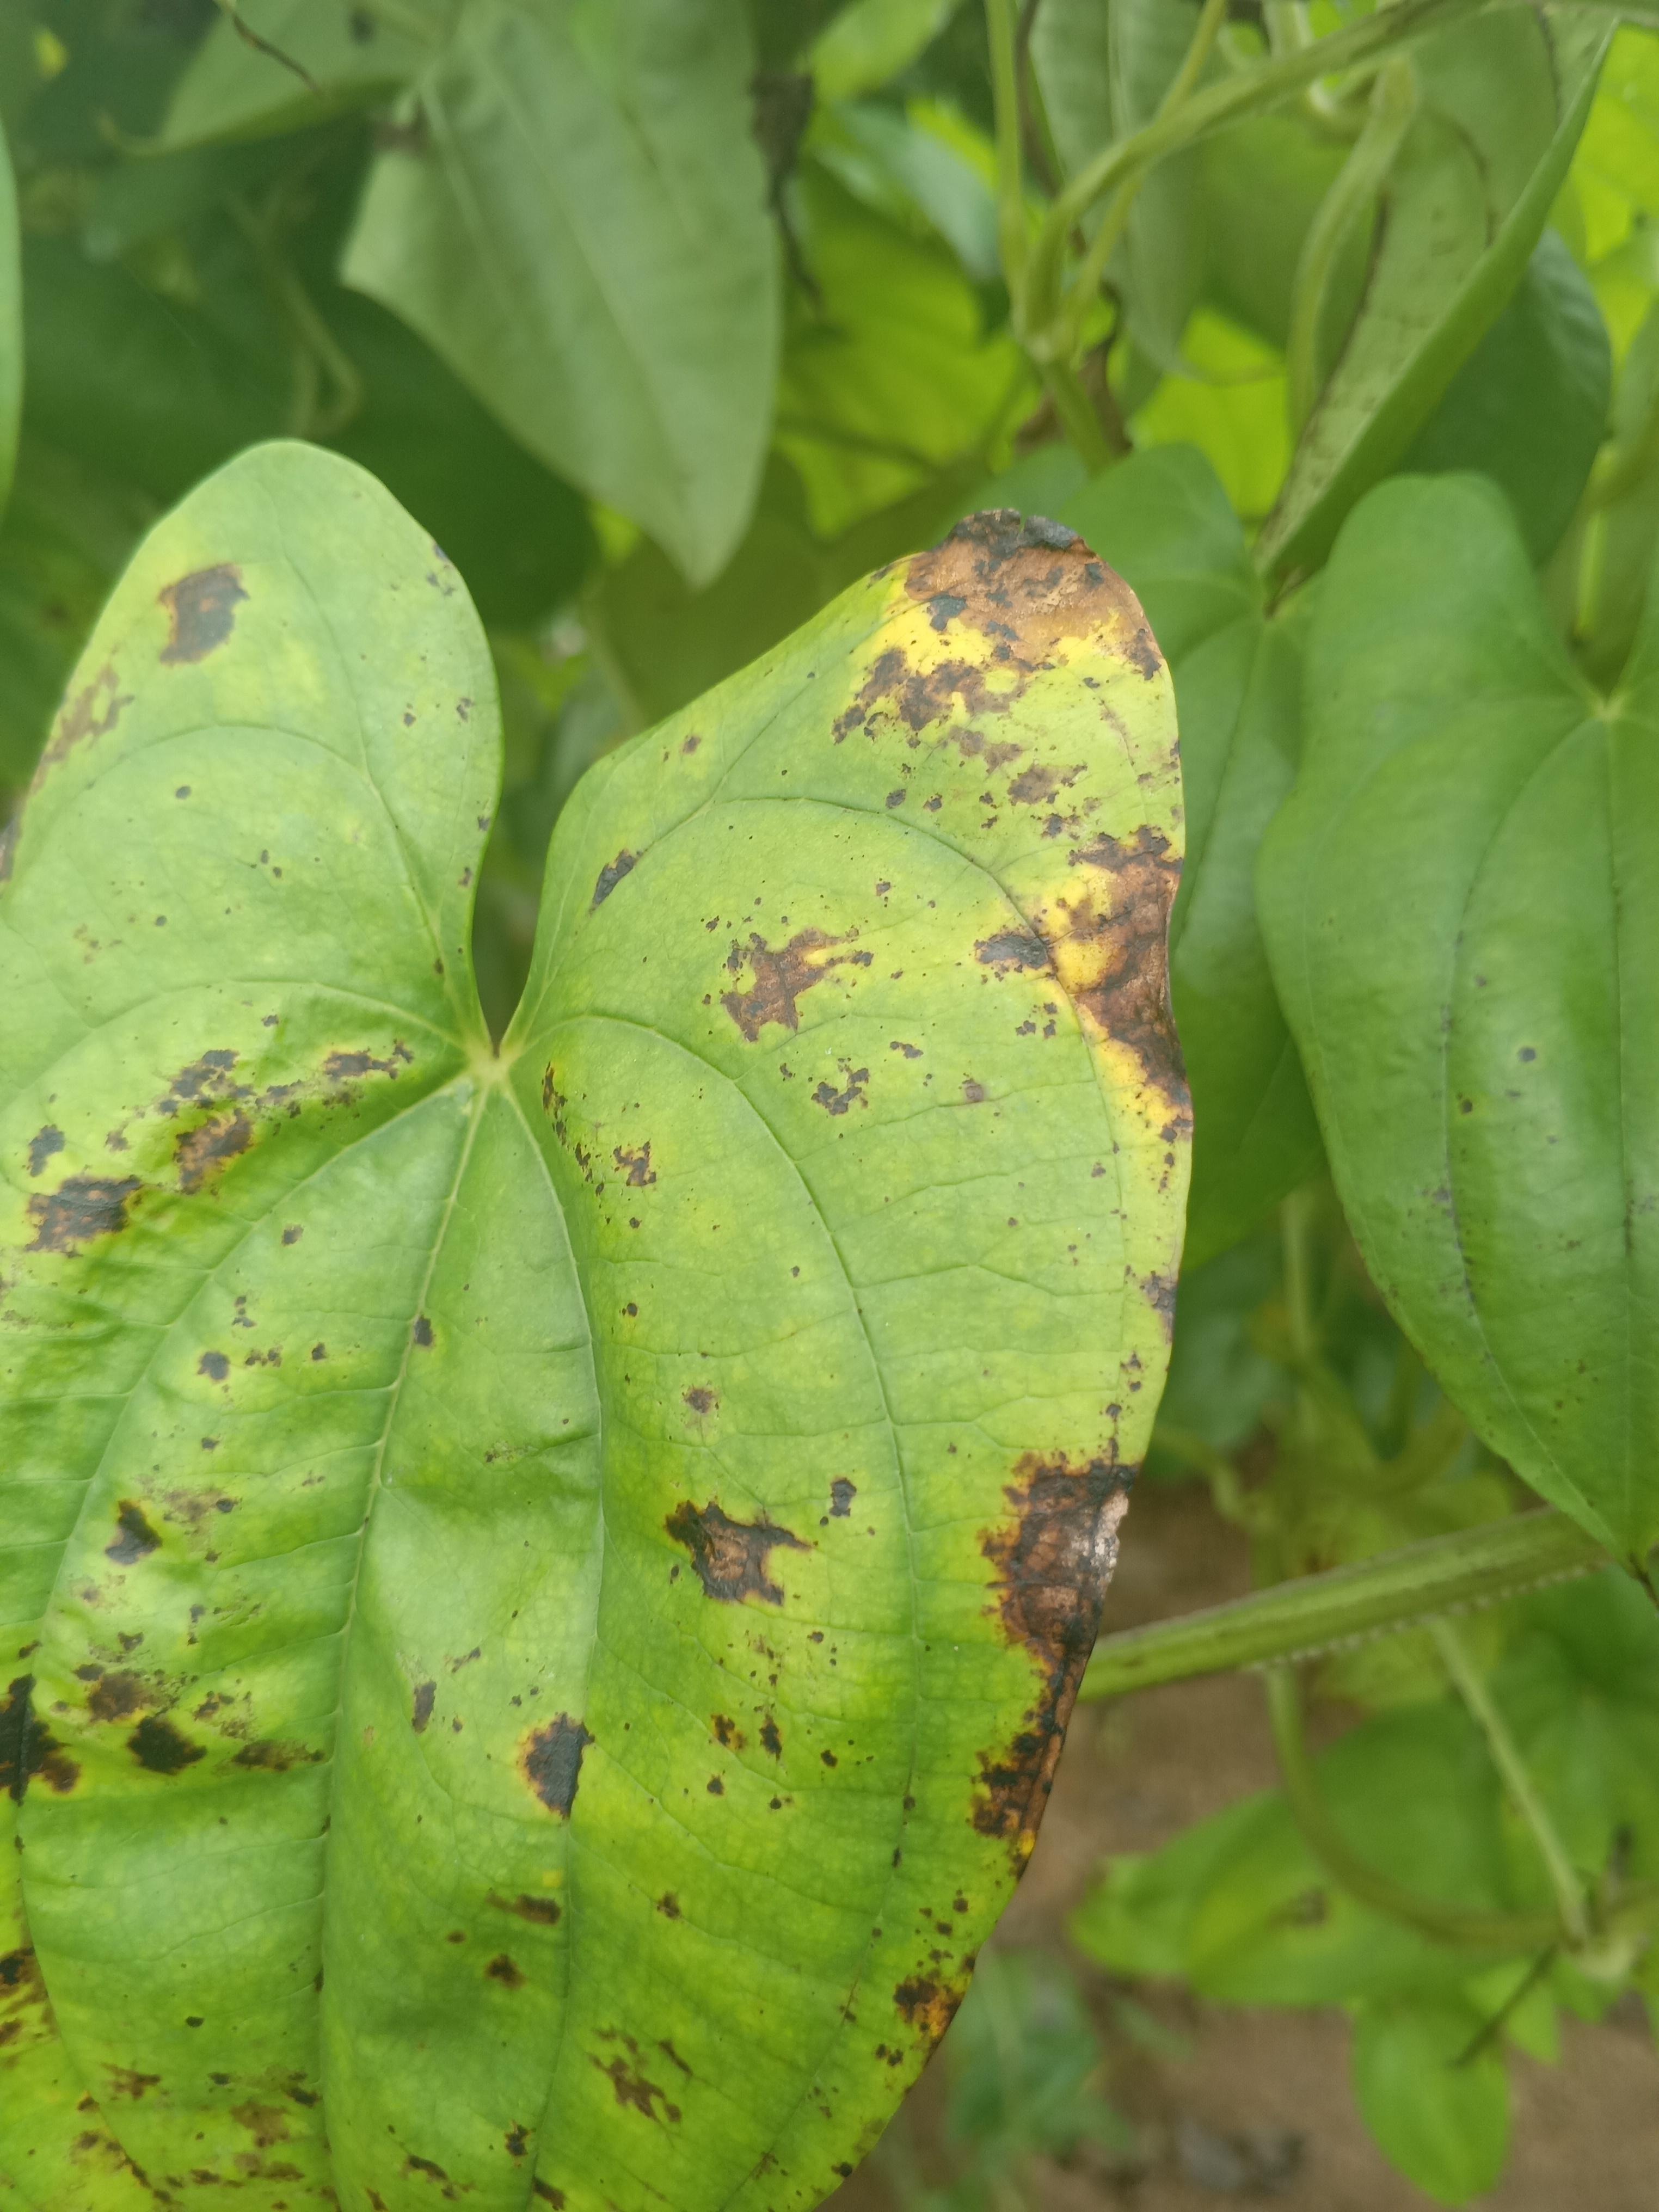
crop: yam
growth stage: vegetative
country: Nigeria
